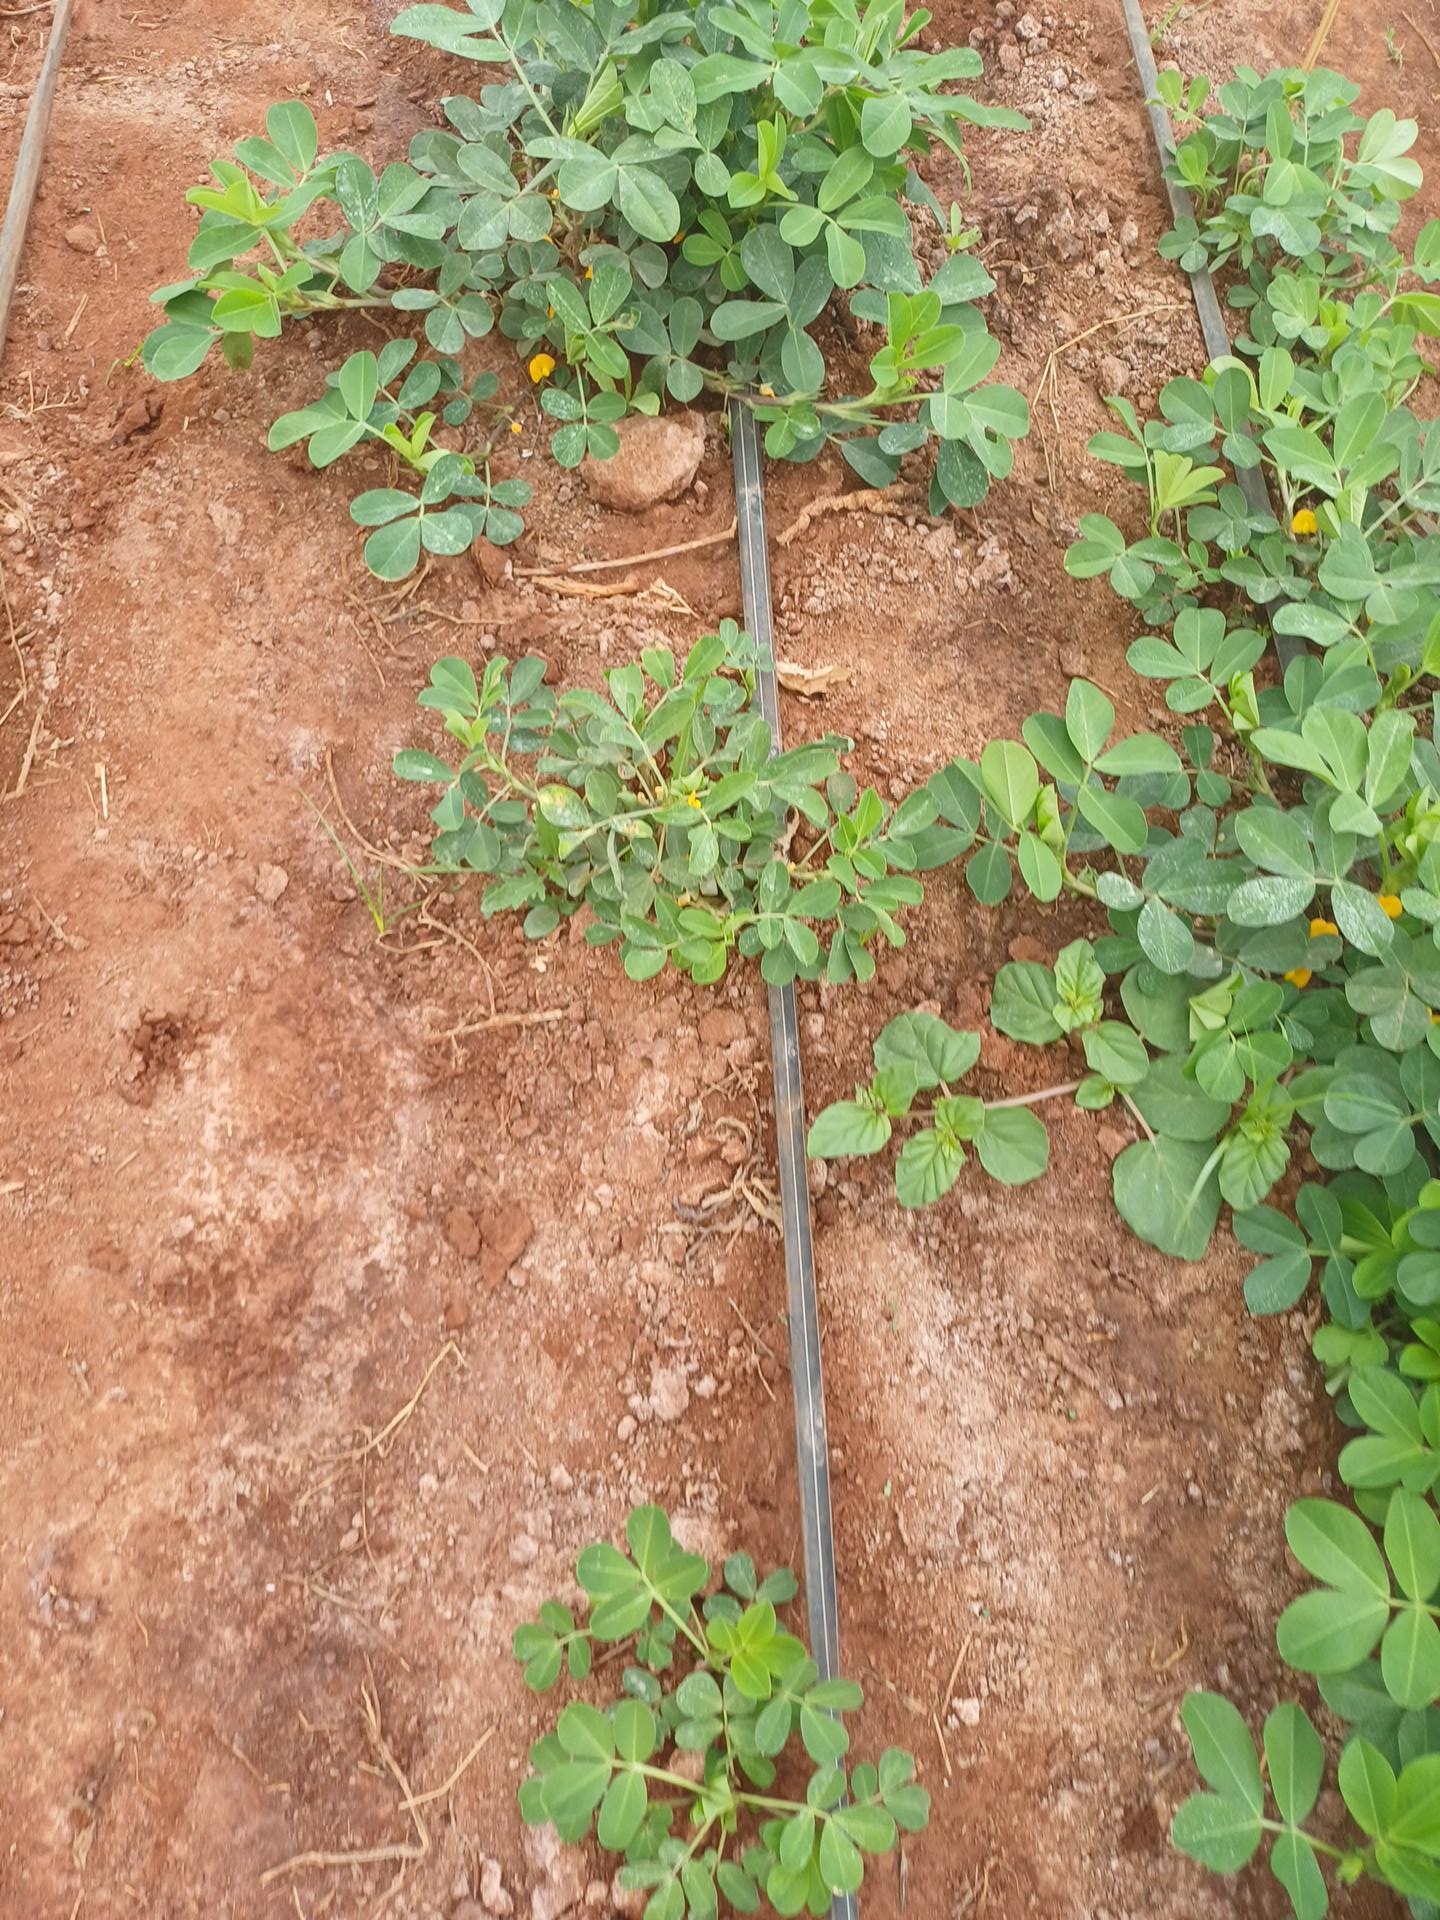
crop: groundnut
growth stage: flowering
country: Kenya
